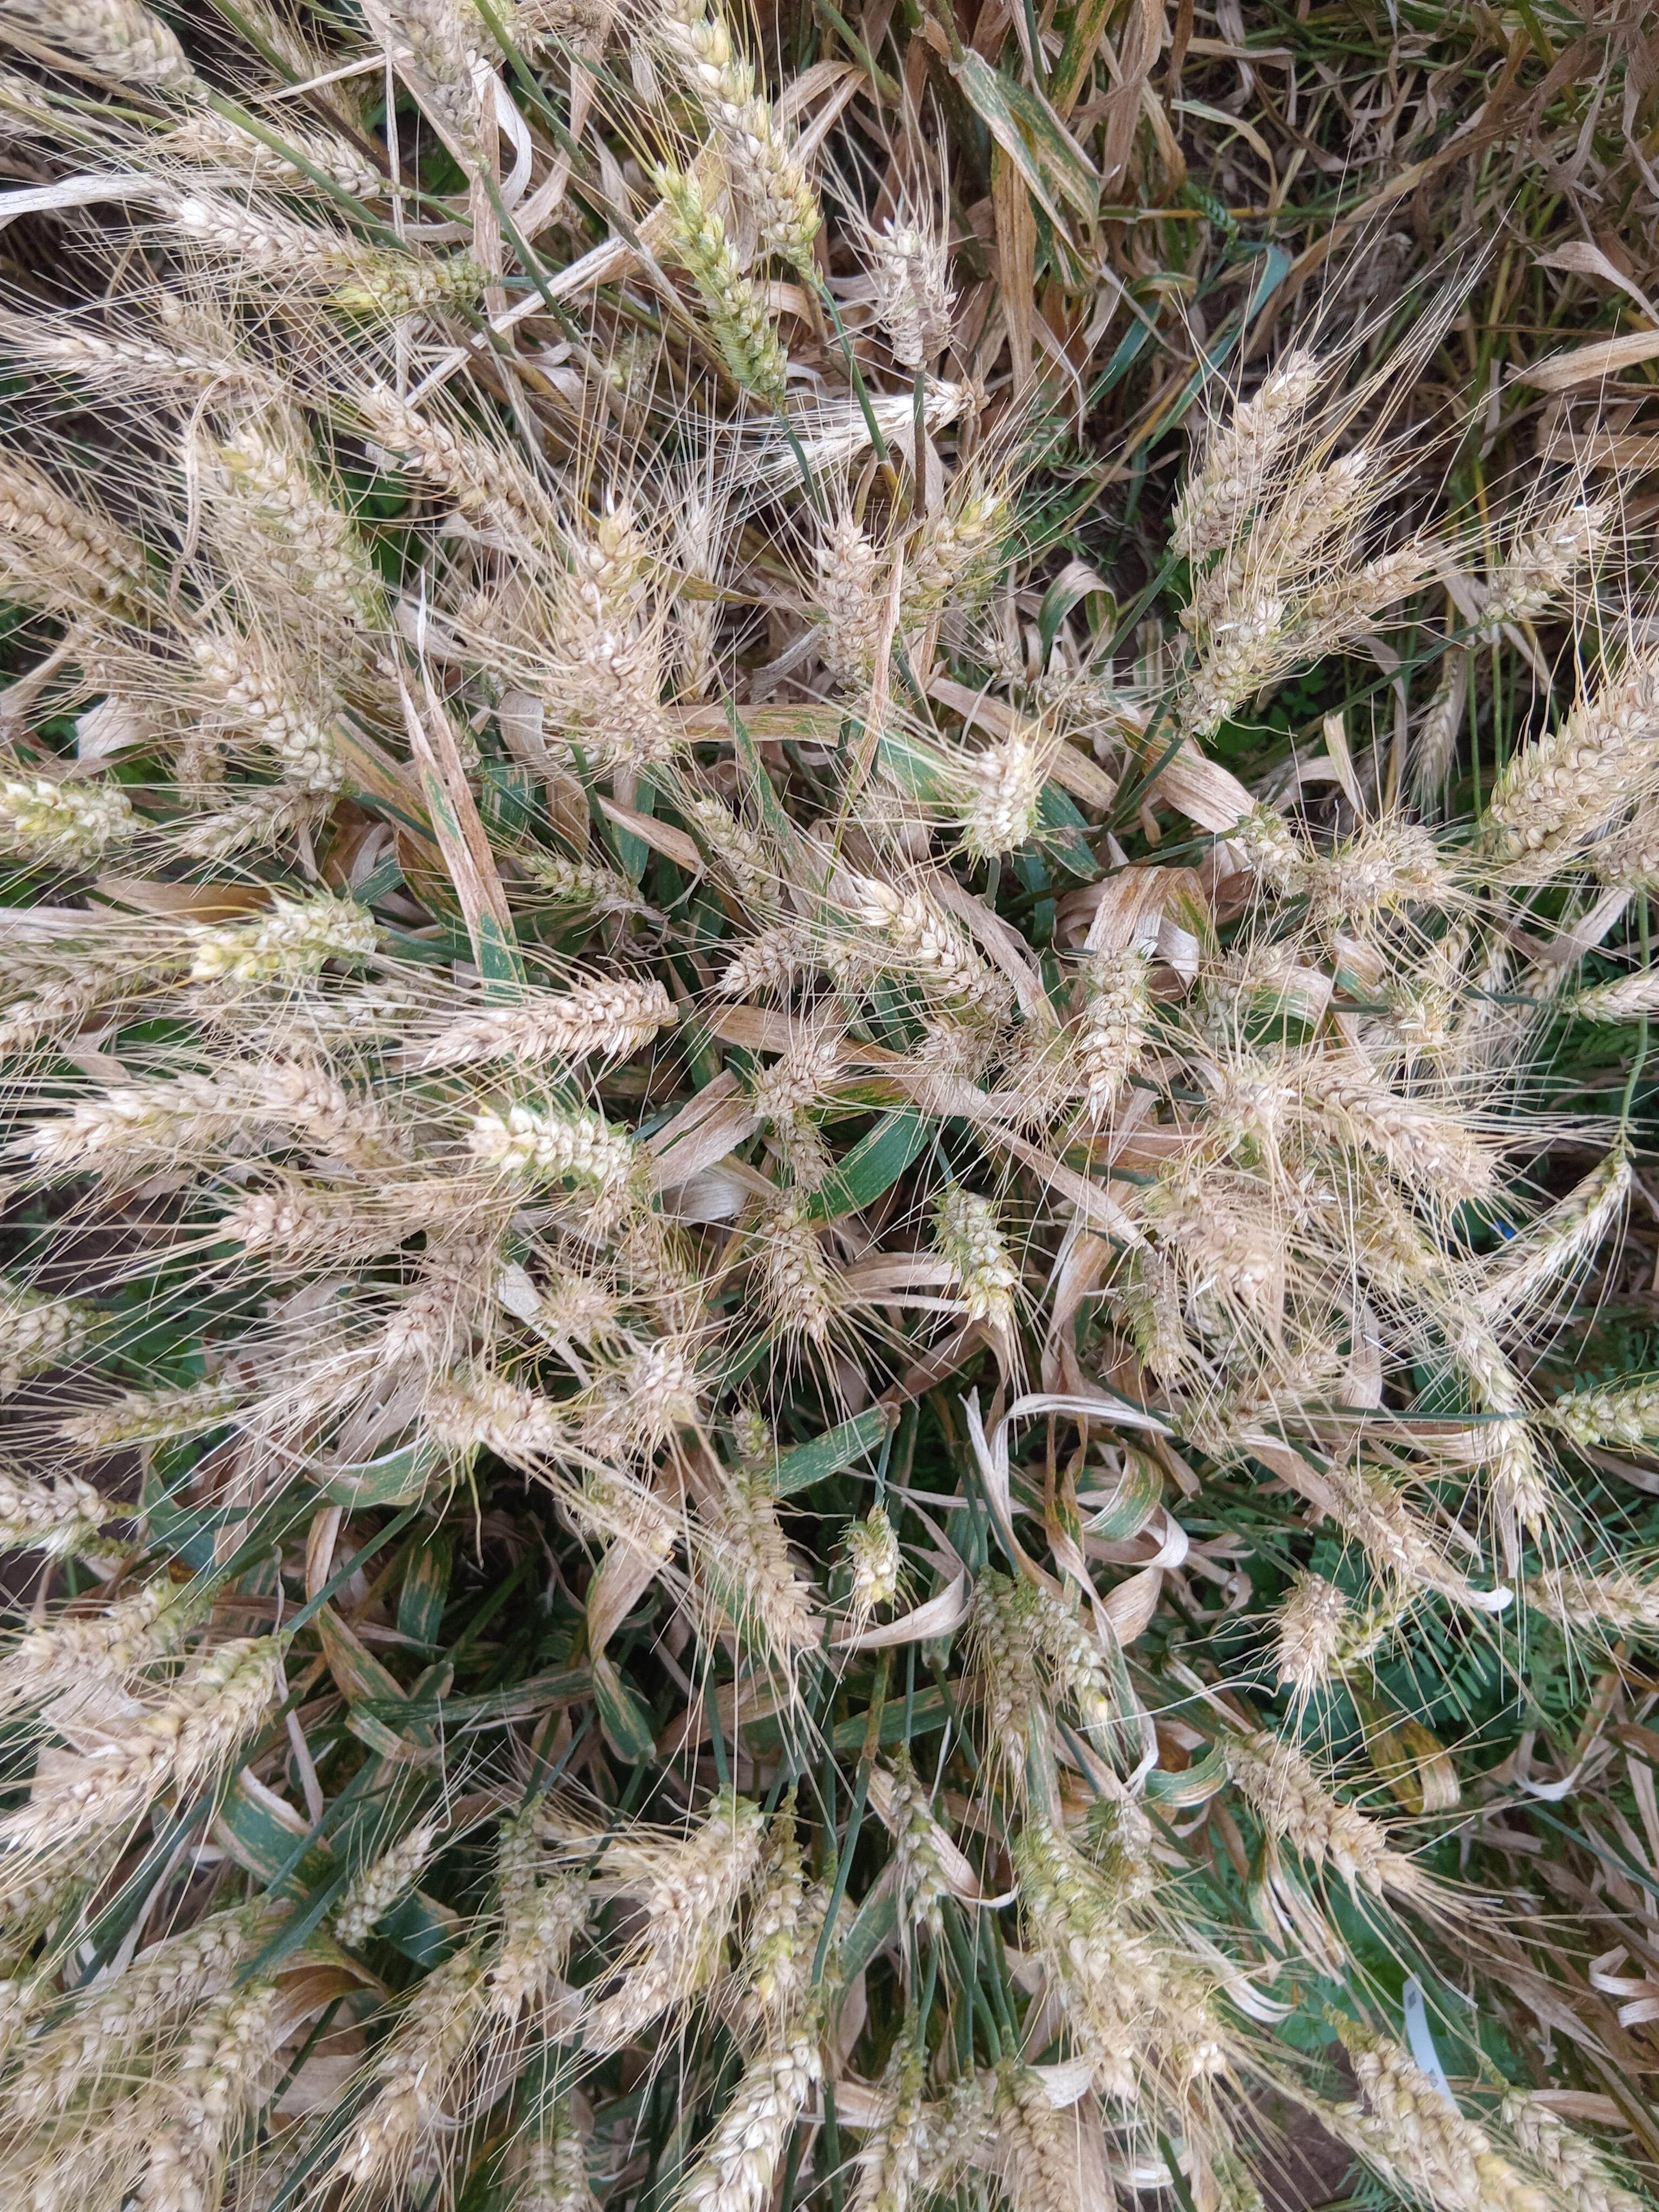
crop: wheat
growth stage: maturity
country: Kenya
